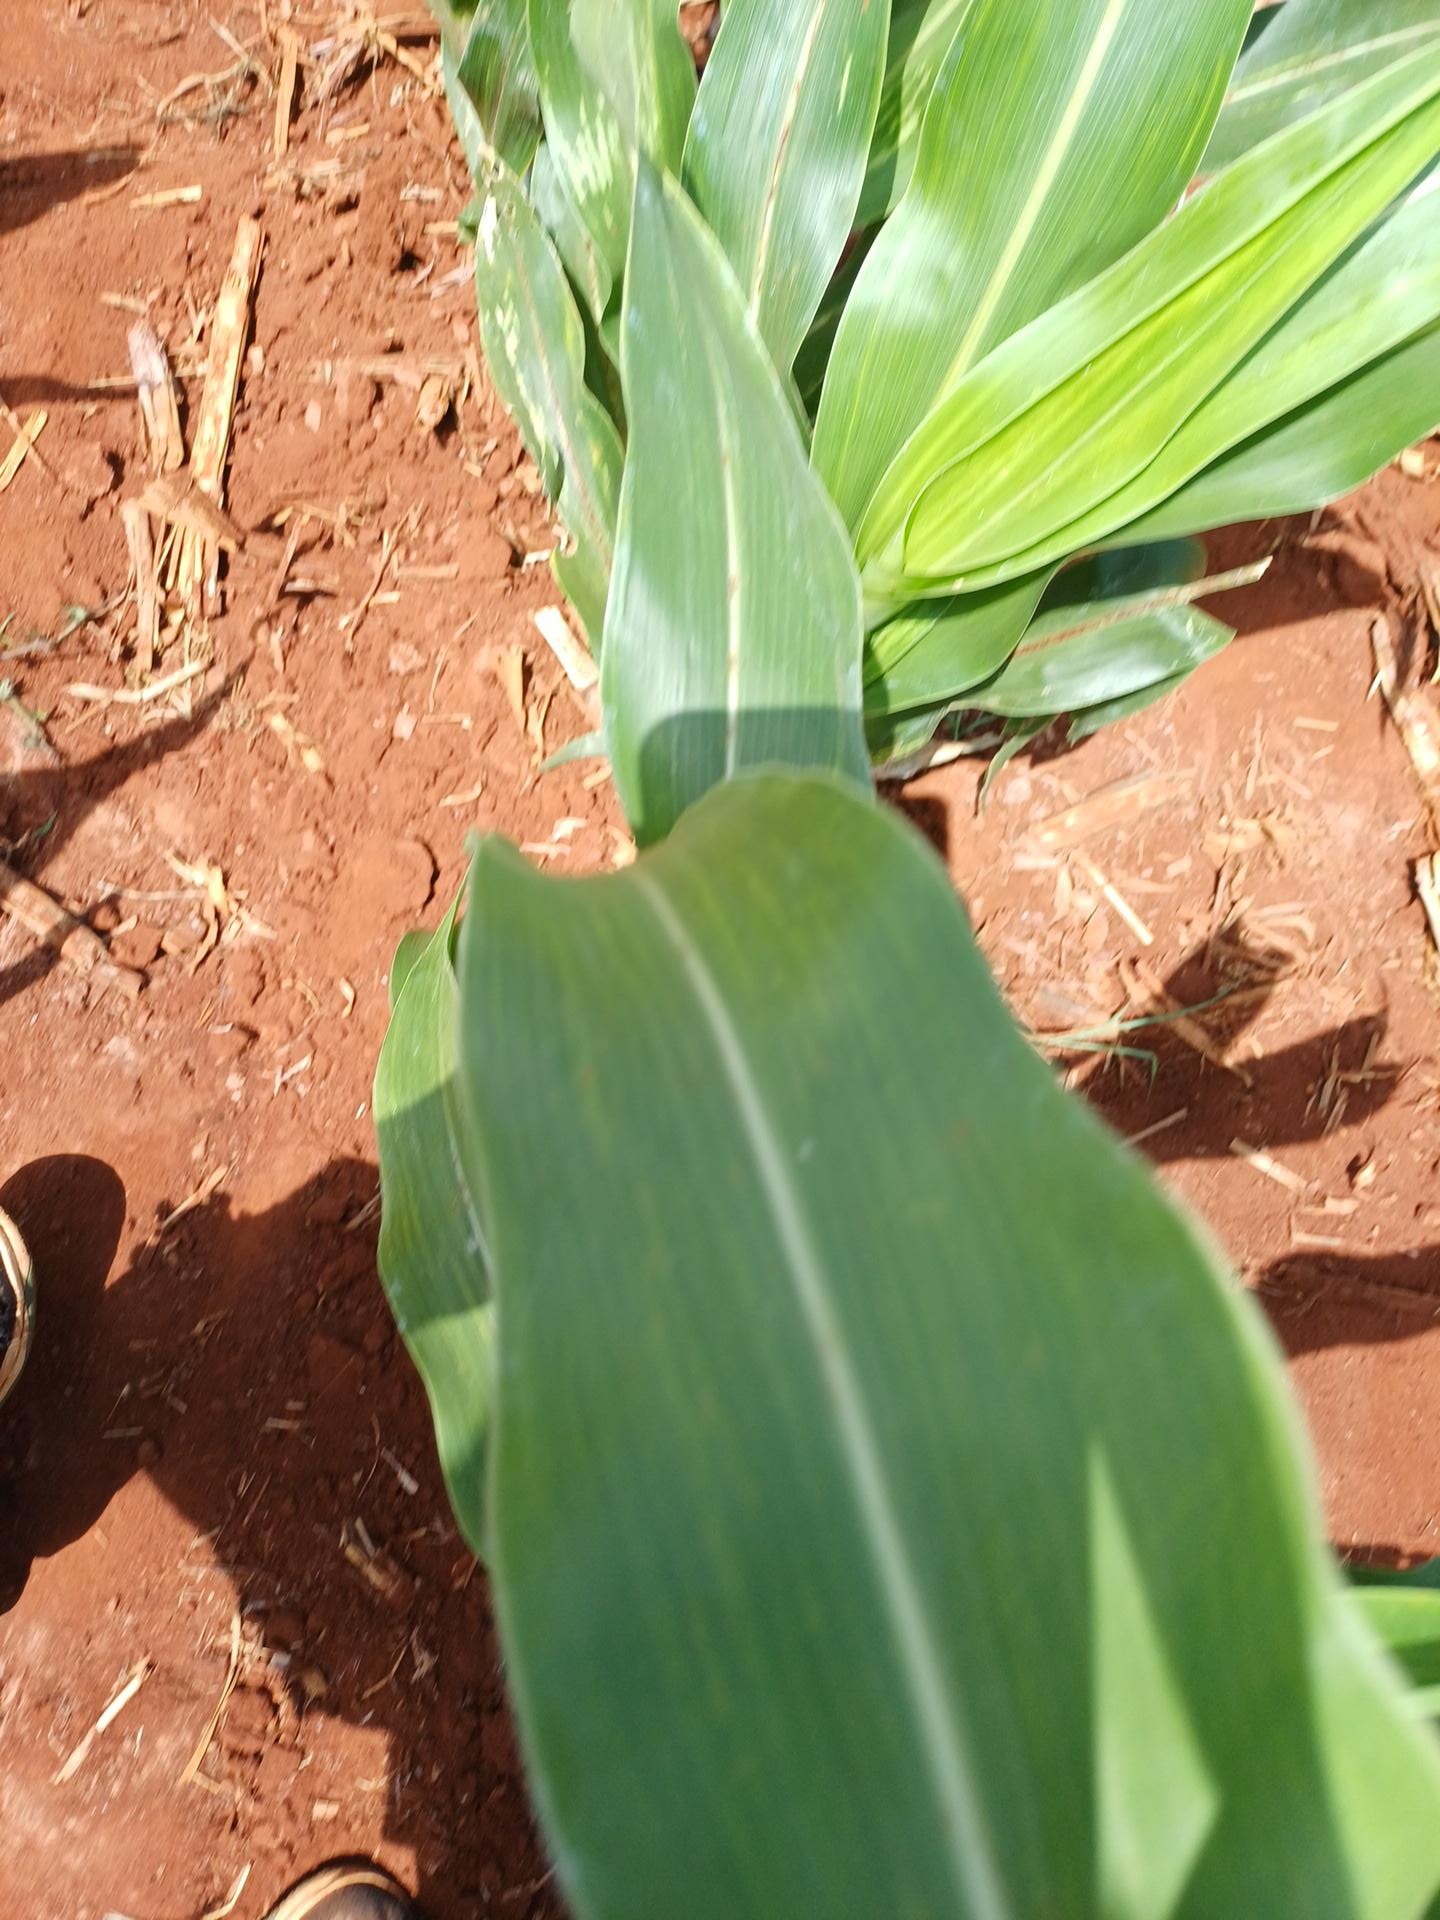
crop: sorghum
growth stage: vegetative
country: Kenya
